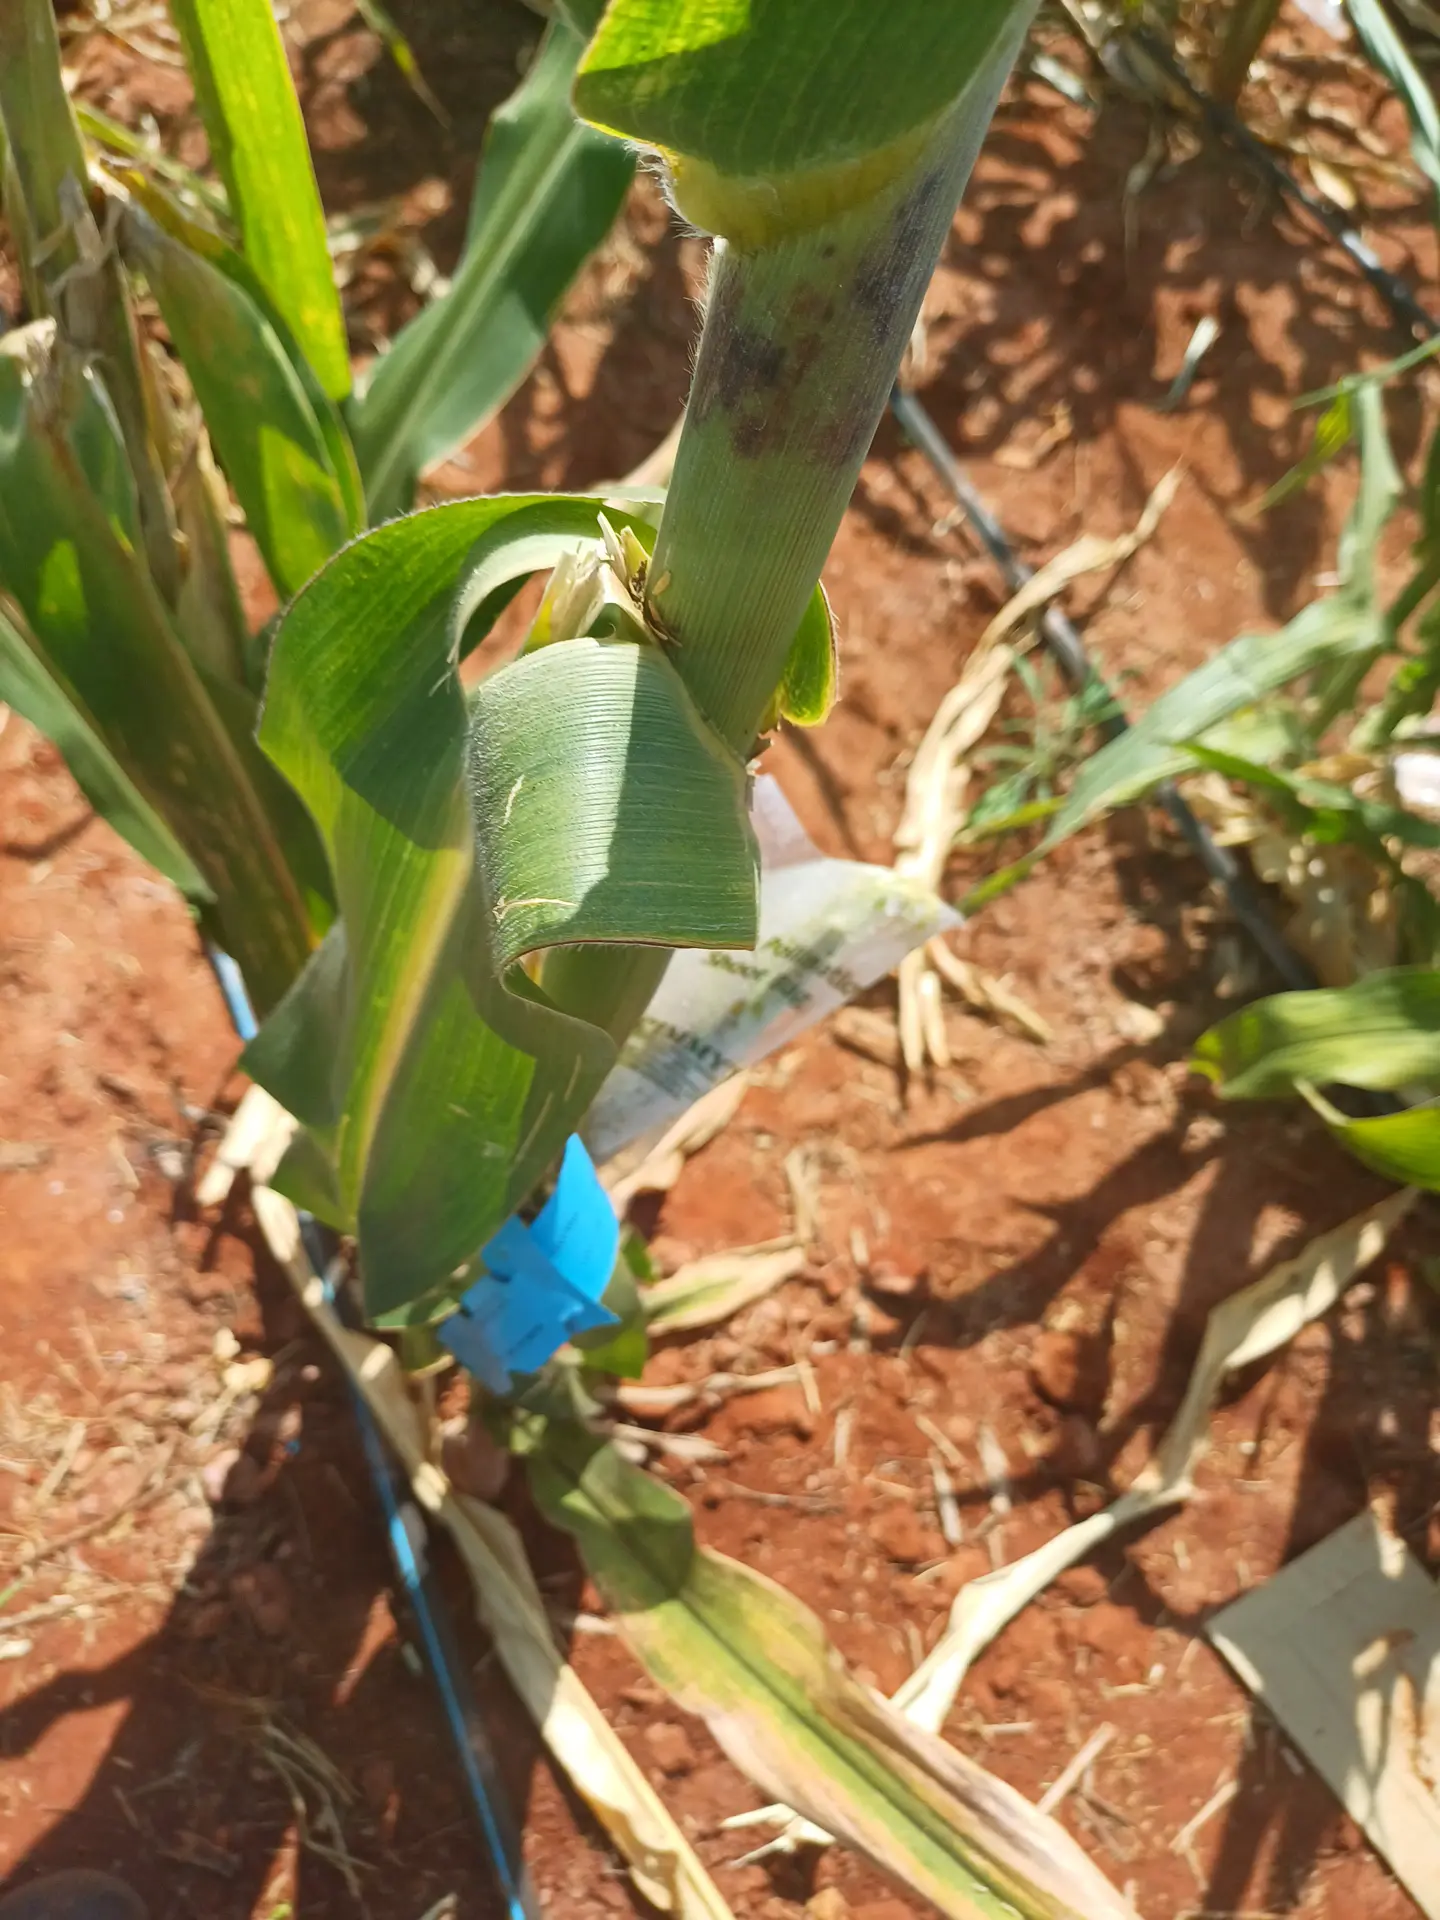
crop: maize
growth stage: flowering
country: Kenya
